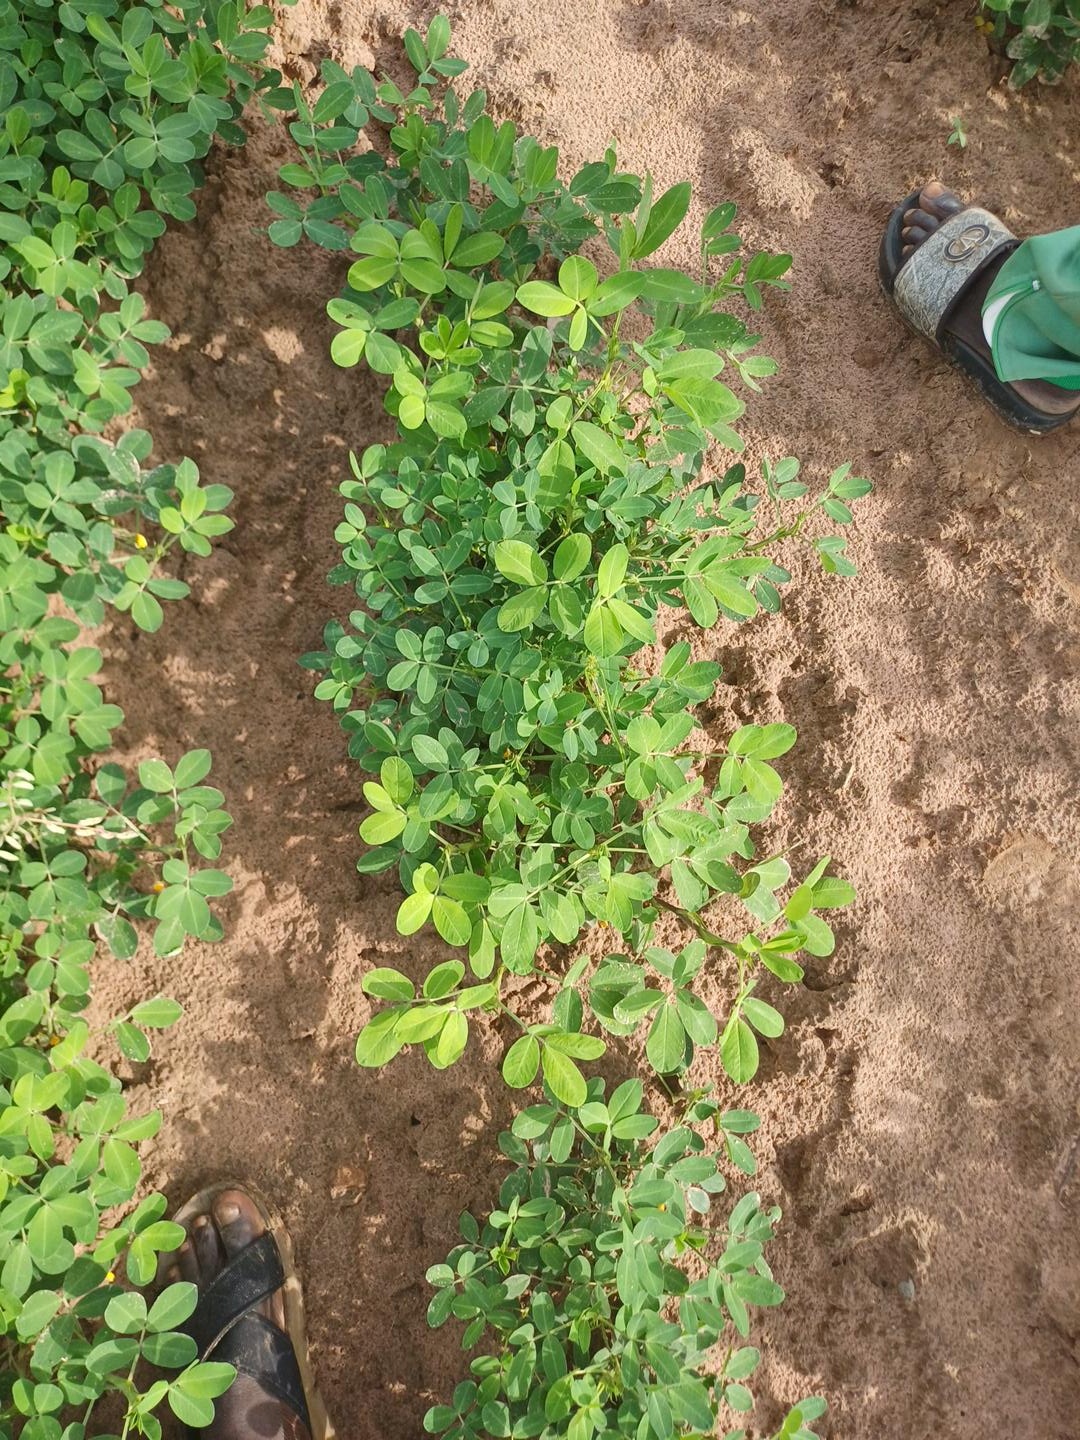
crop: groundnut
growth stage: flowering
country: Senegal
